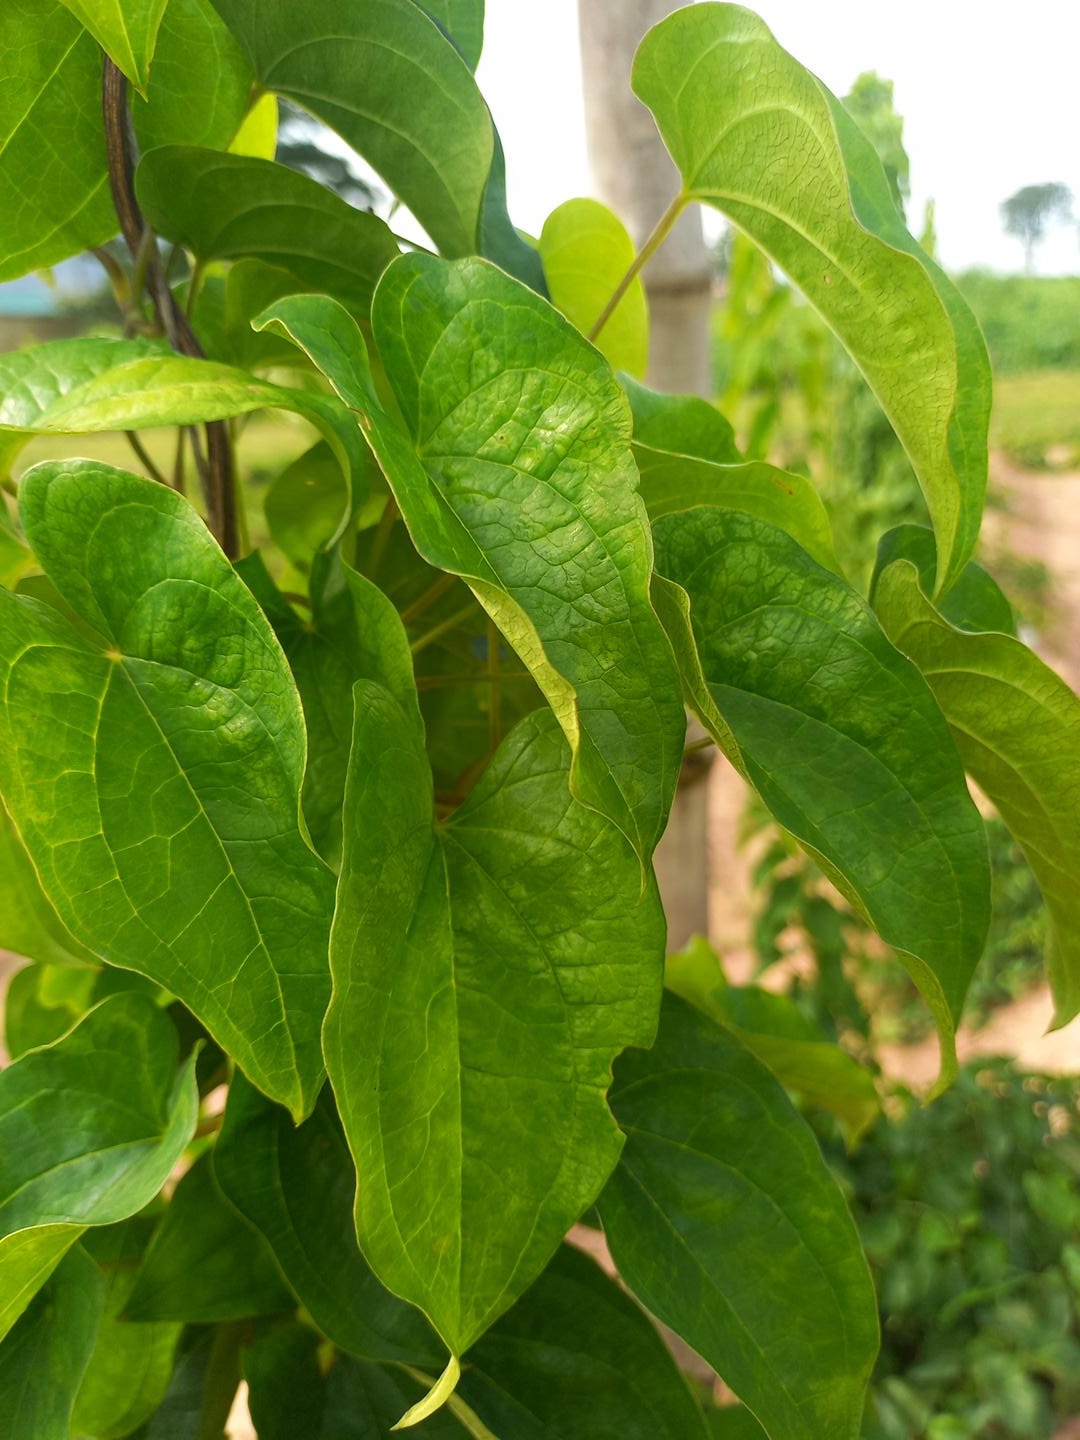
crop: yam
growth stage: vegetative
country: Nigeria
